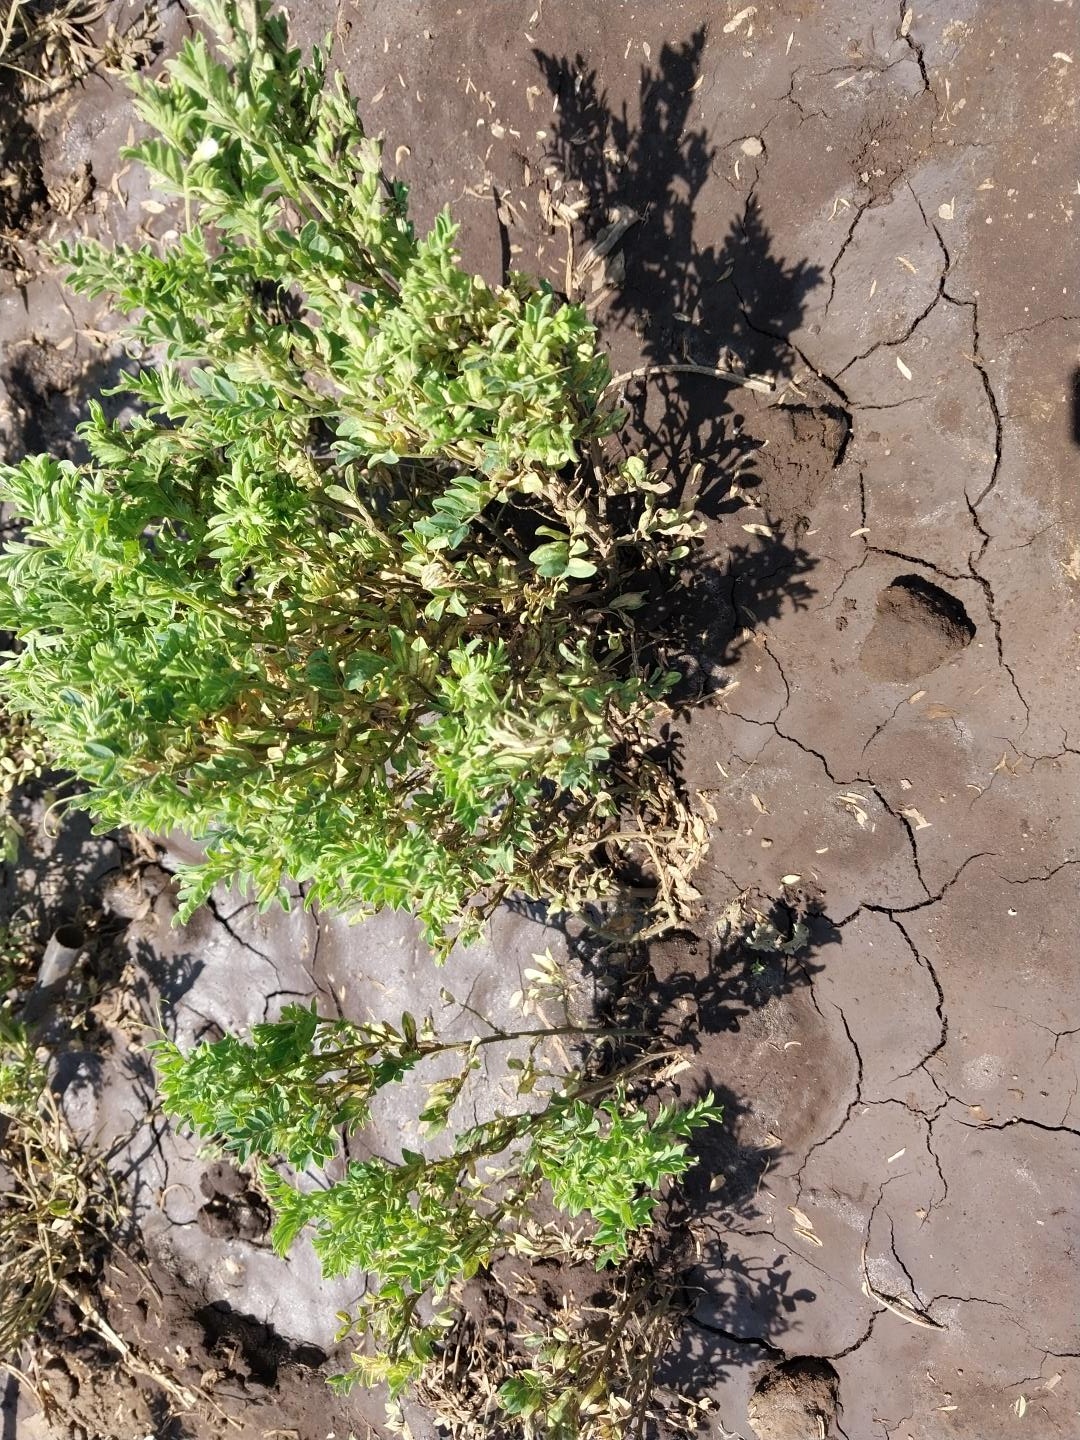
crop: lentil
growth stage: flowering
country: Tanzania
